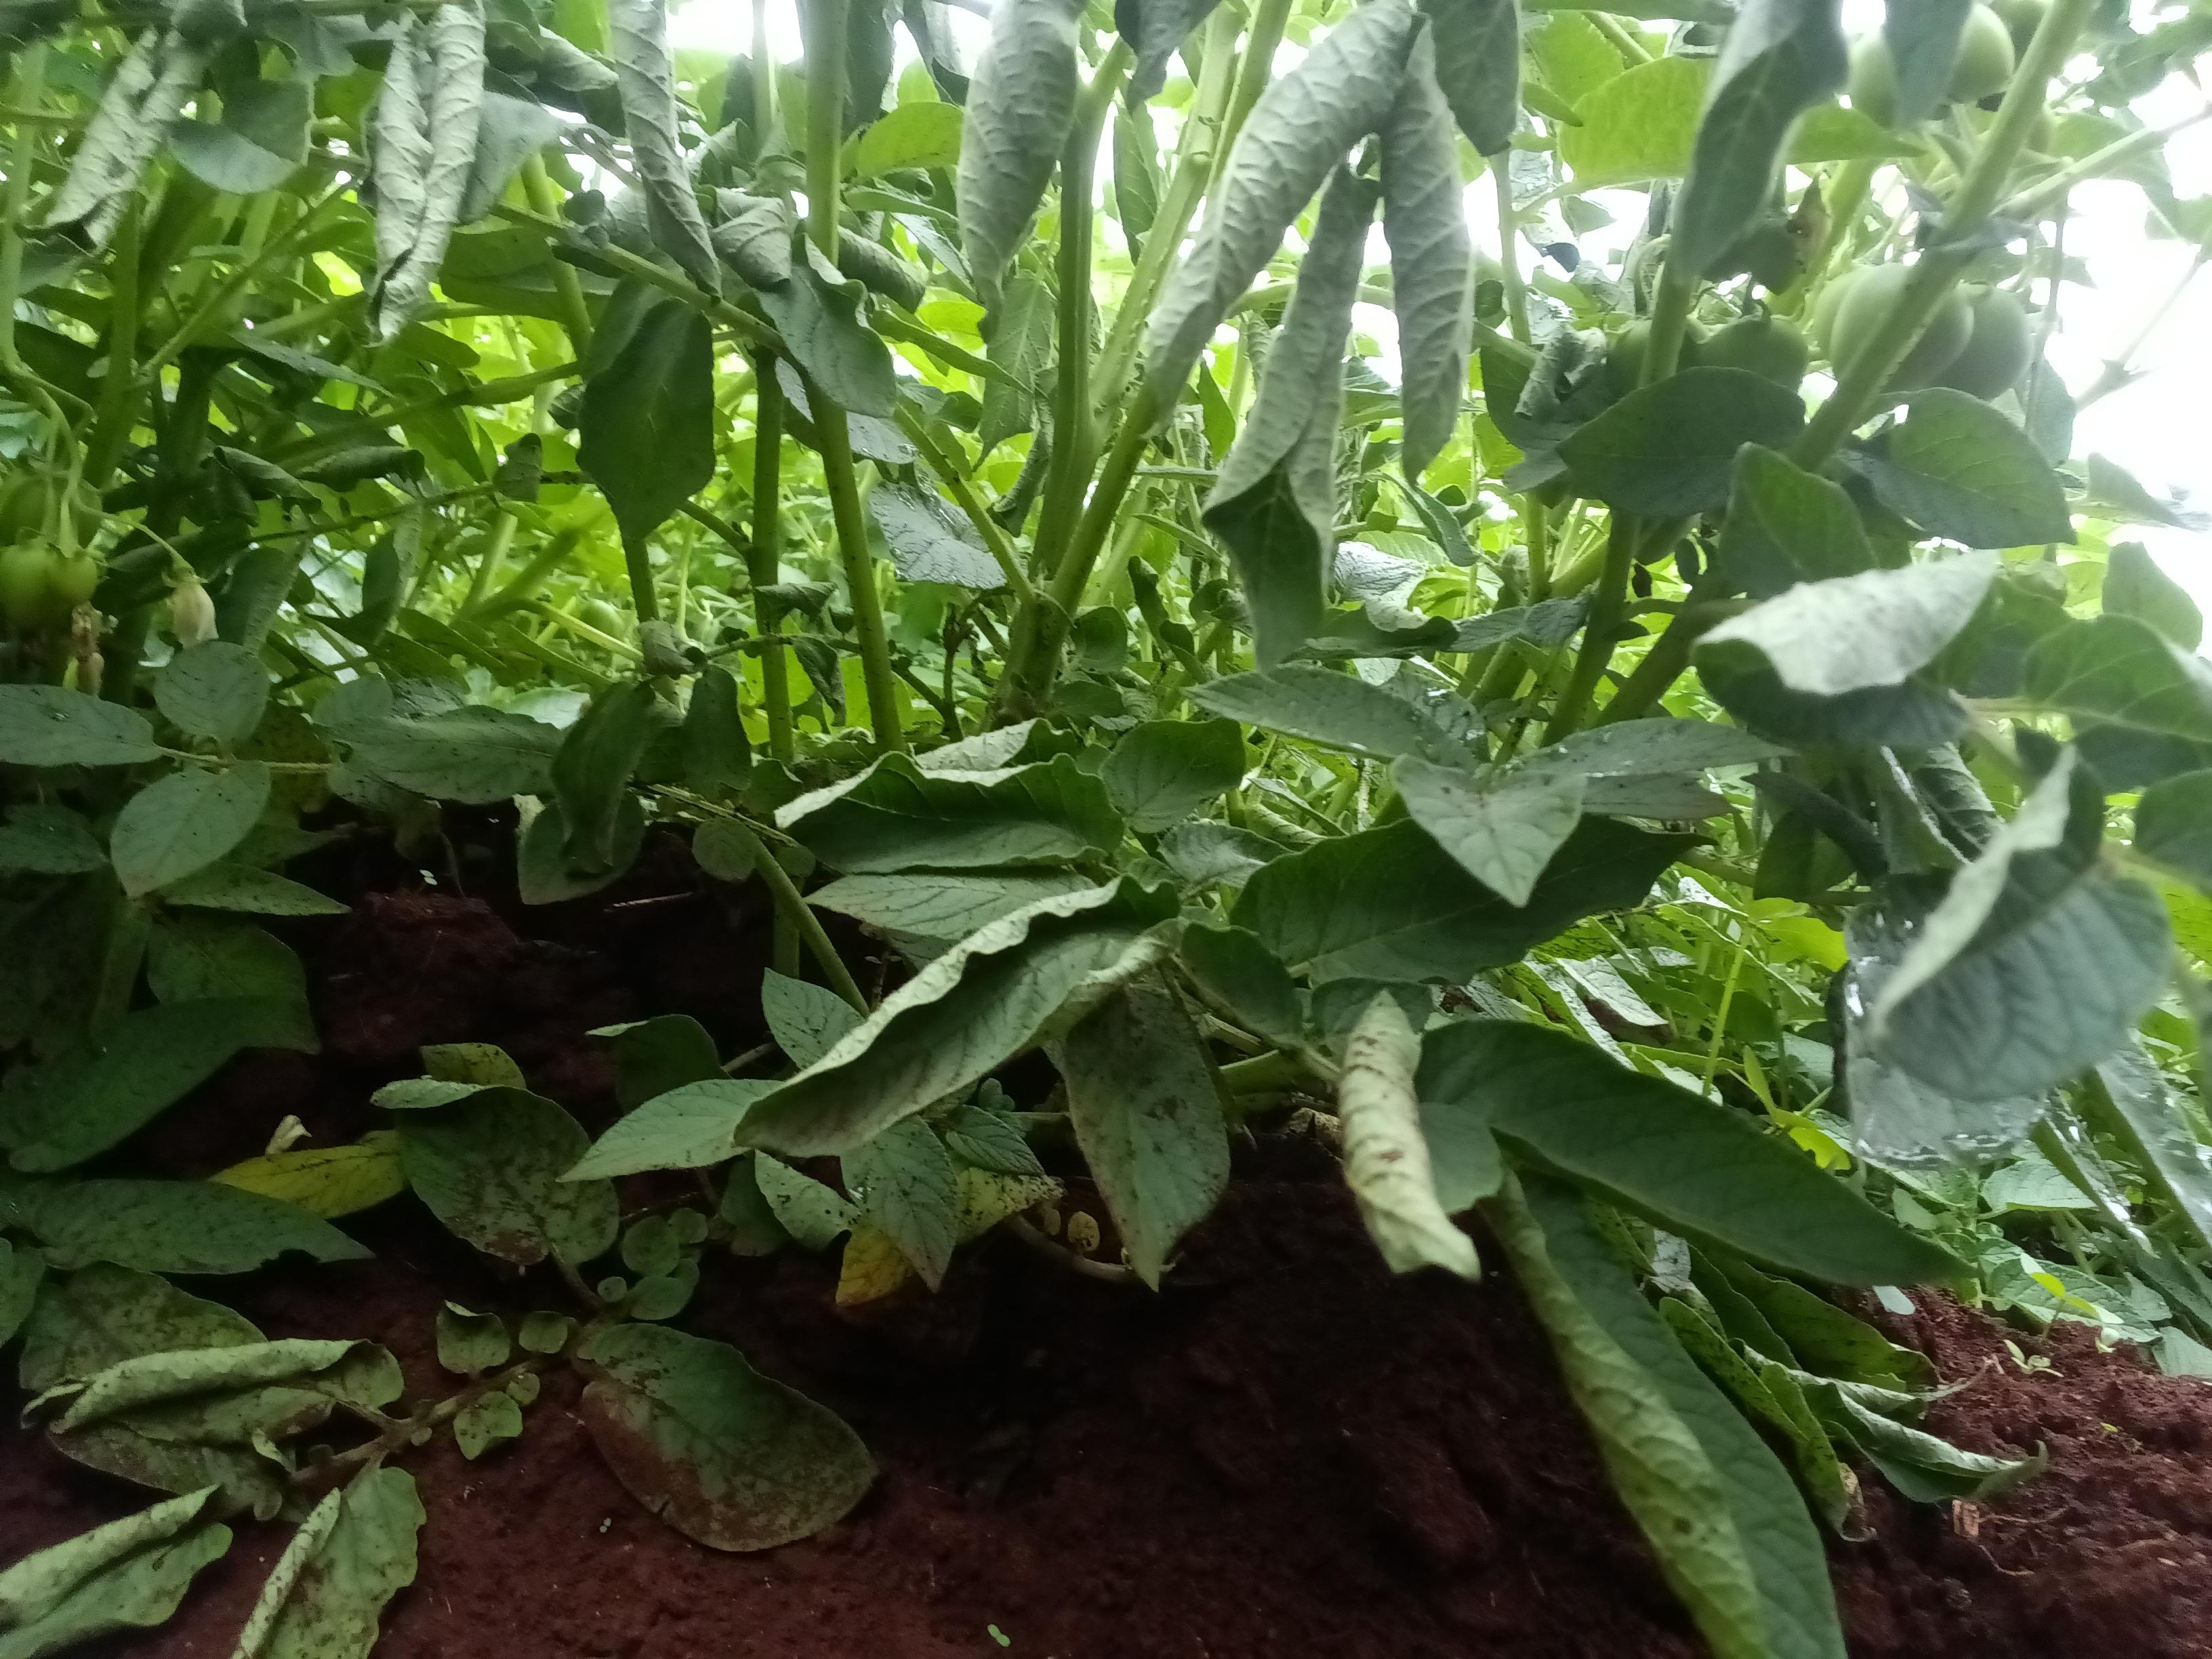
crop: potato
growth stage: flowering
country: Kenya
